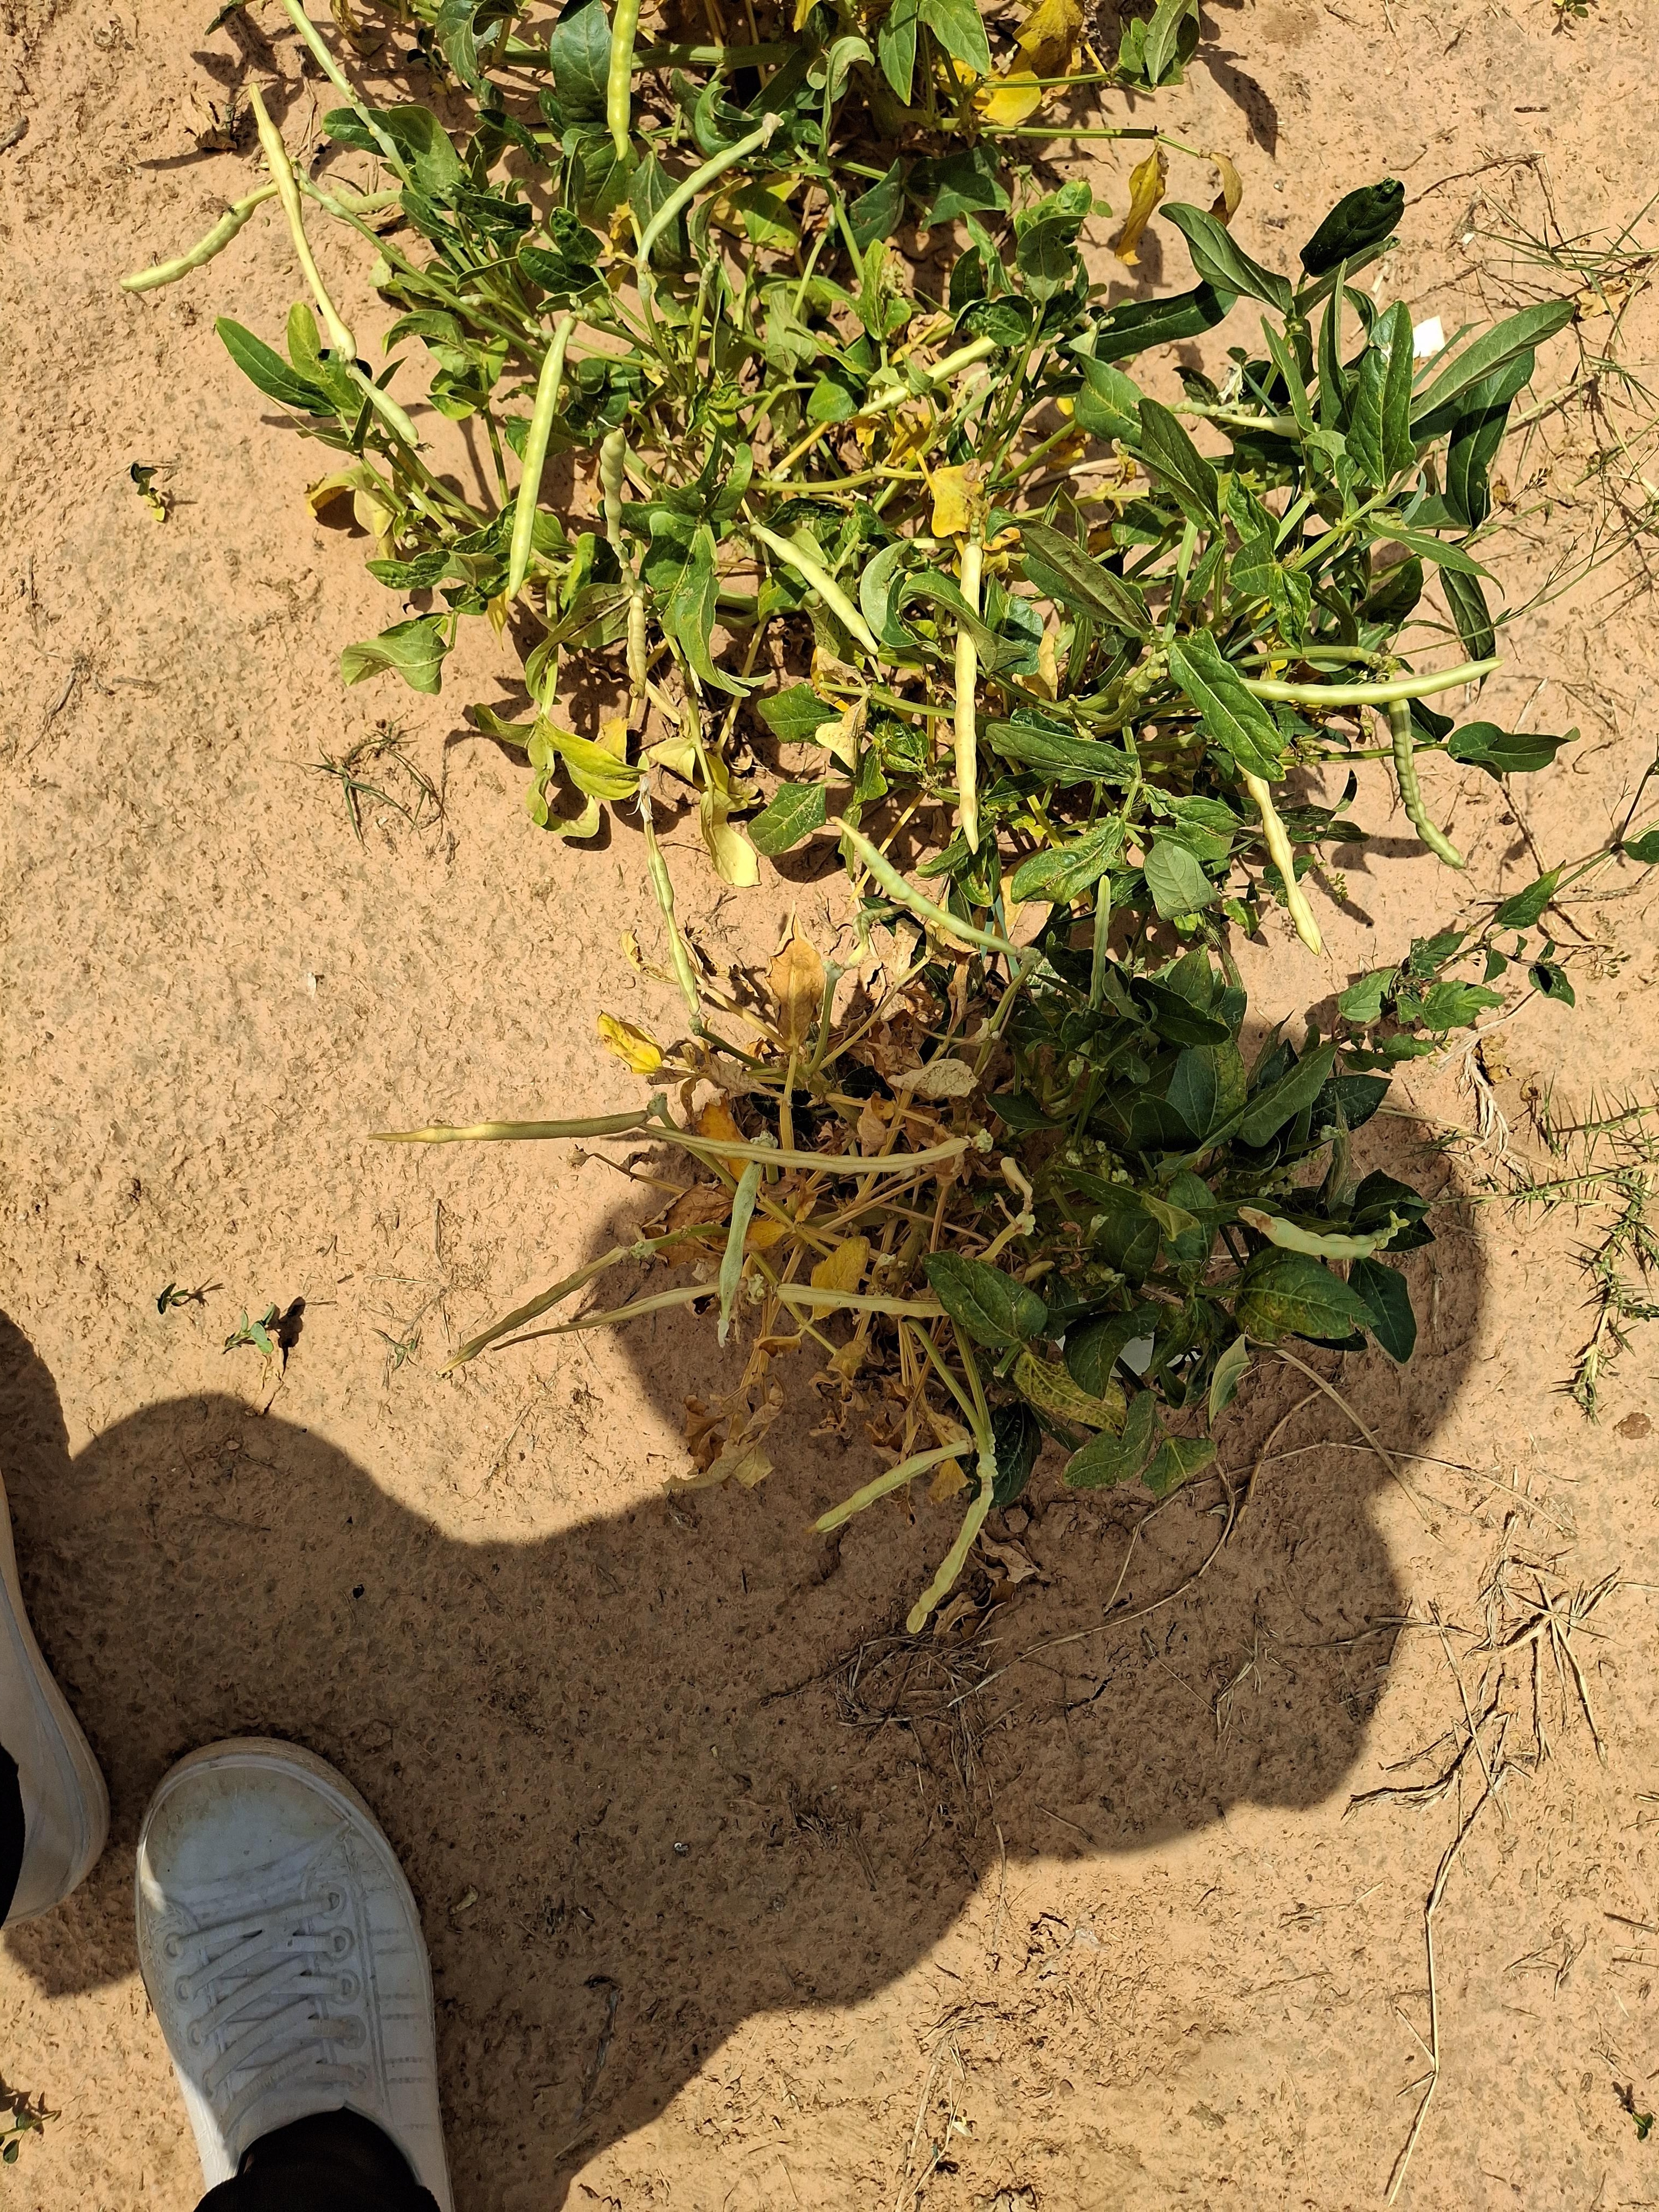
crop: cowpea
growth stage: harvest maturity
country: Nigeria
